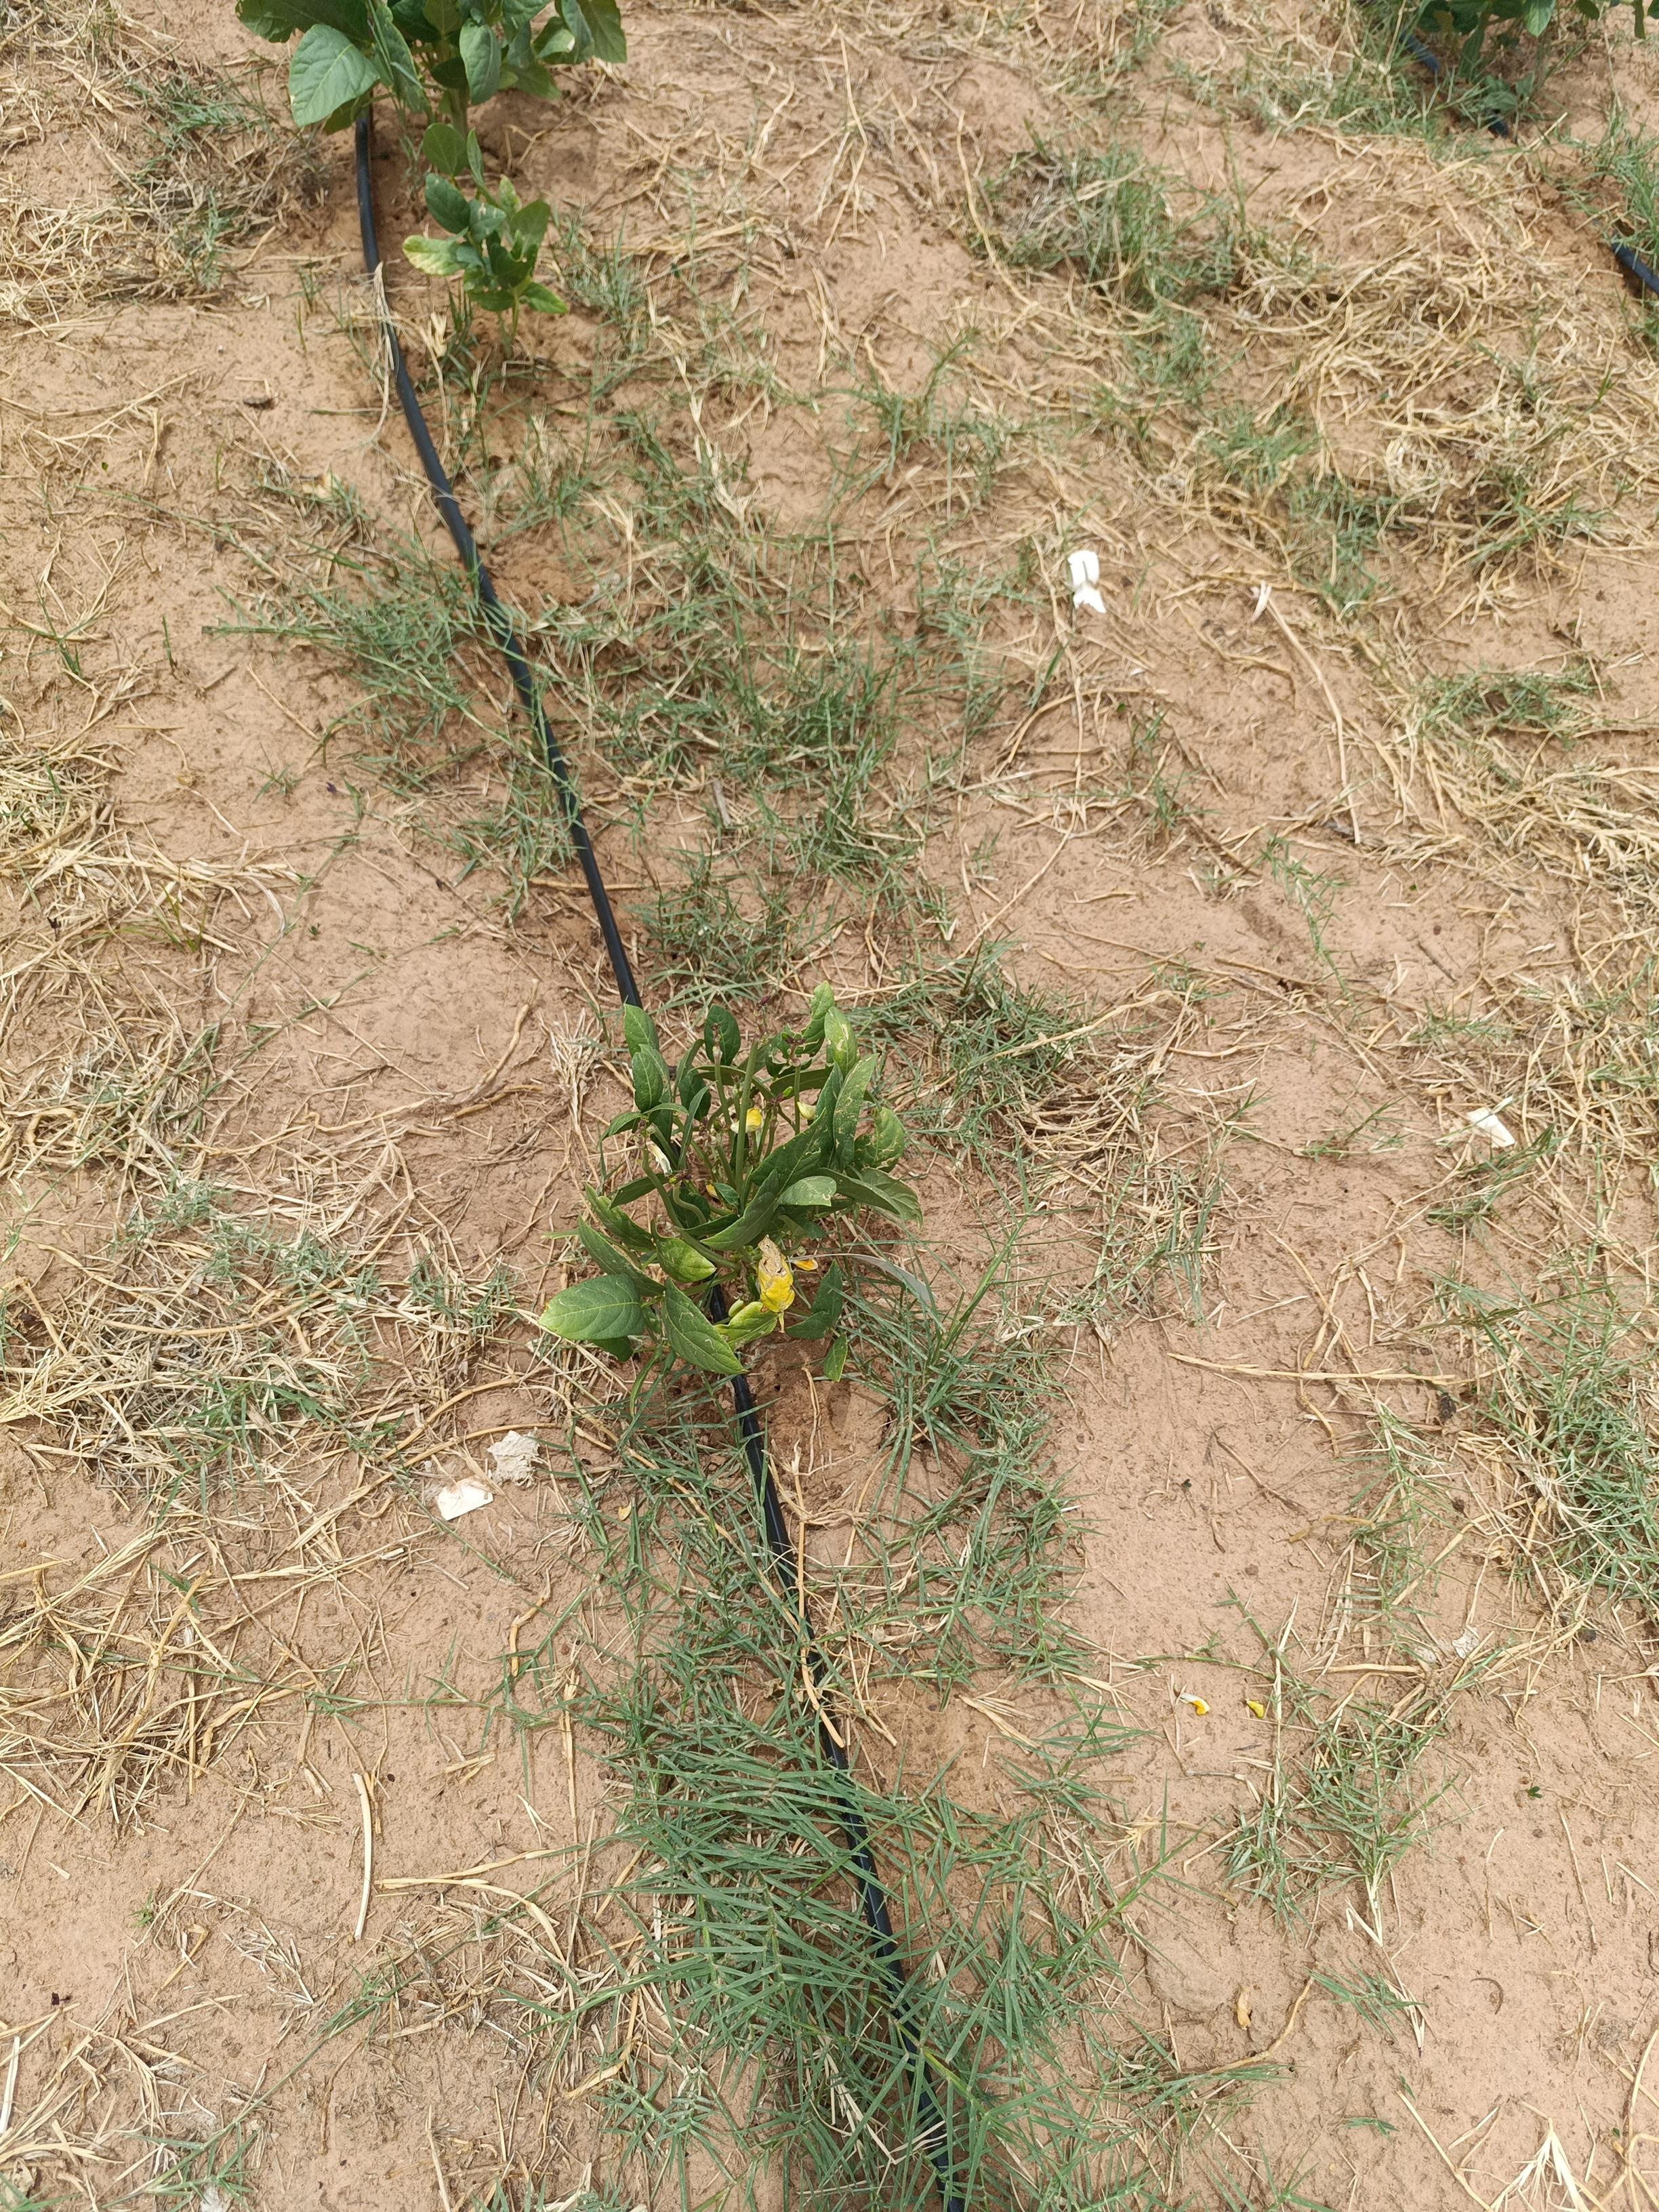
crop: cowpea
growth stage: flowering
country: Nigeria
